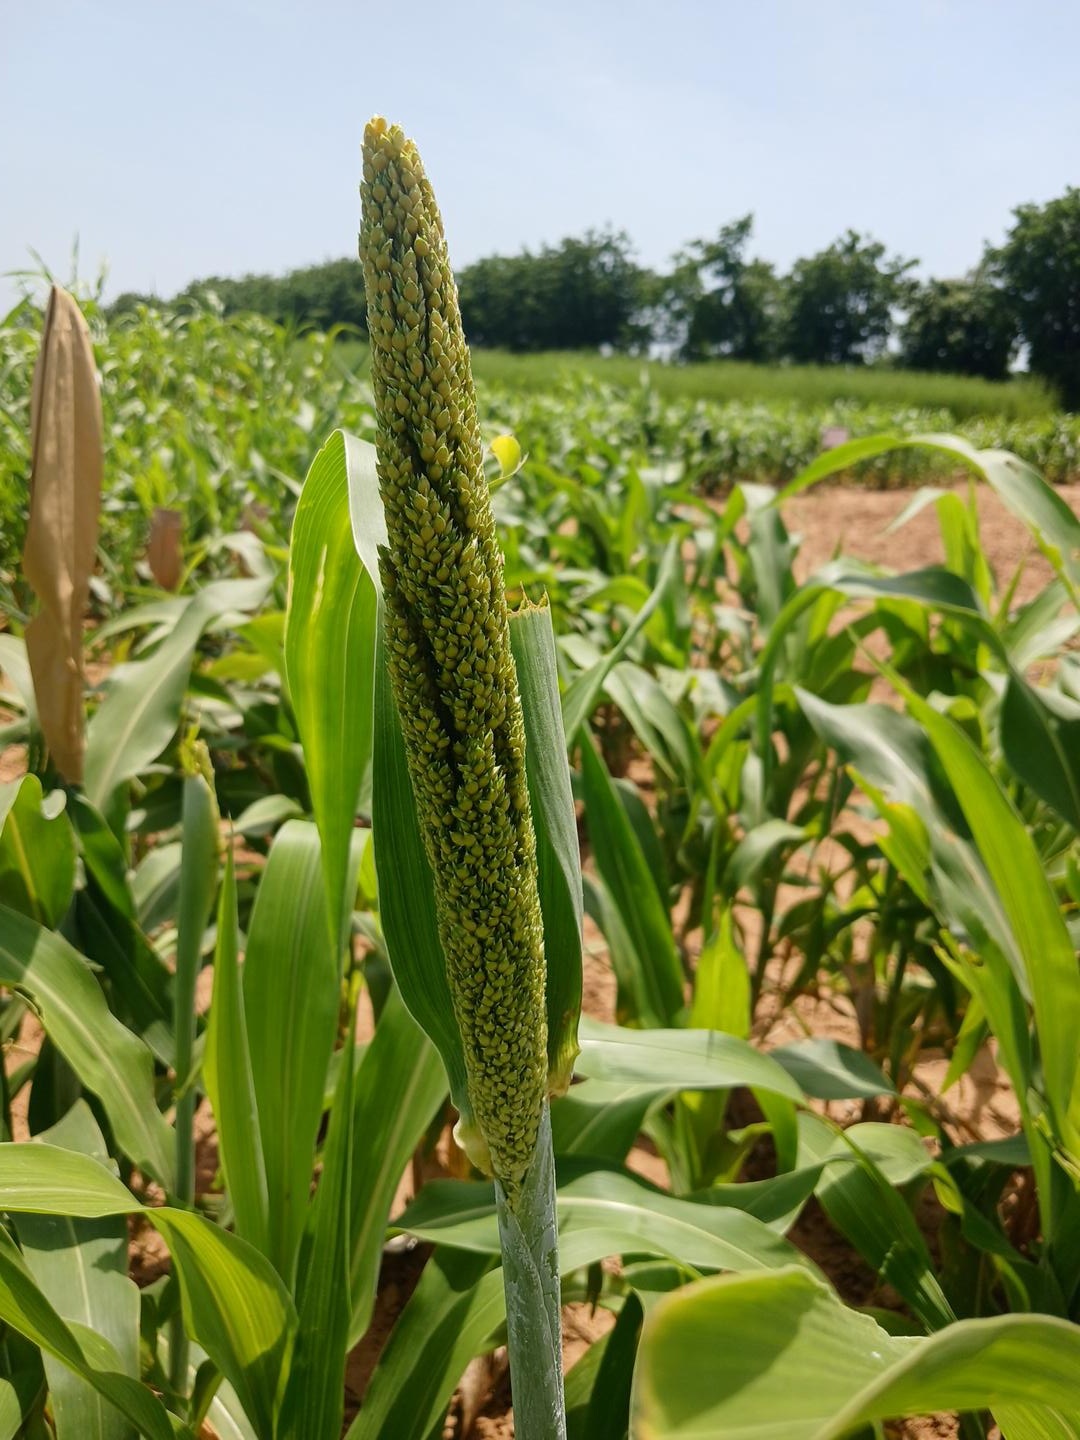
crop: sorghum
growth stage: heading tuber
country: Senegal
